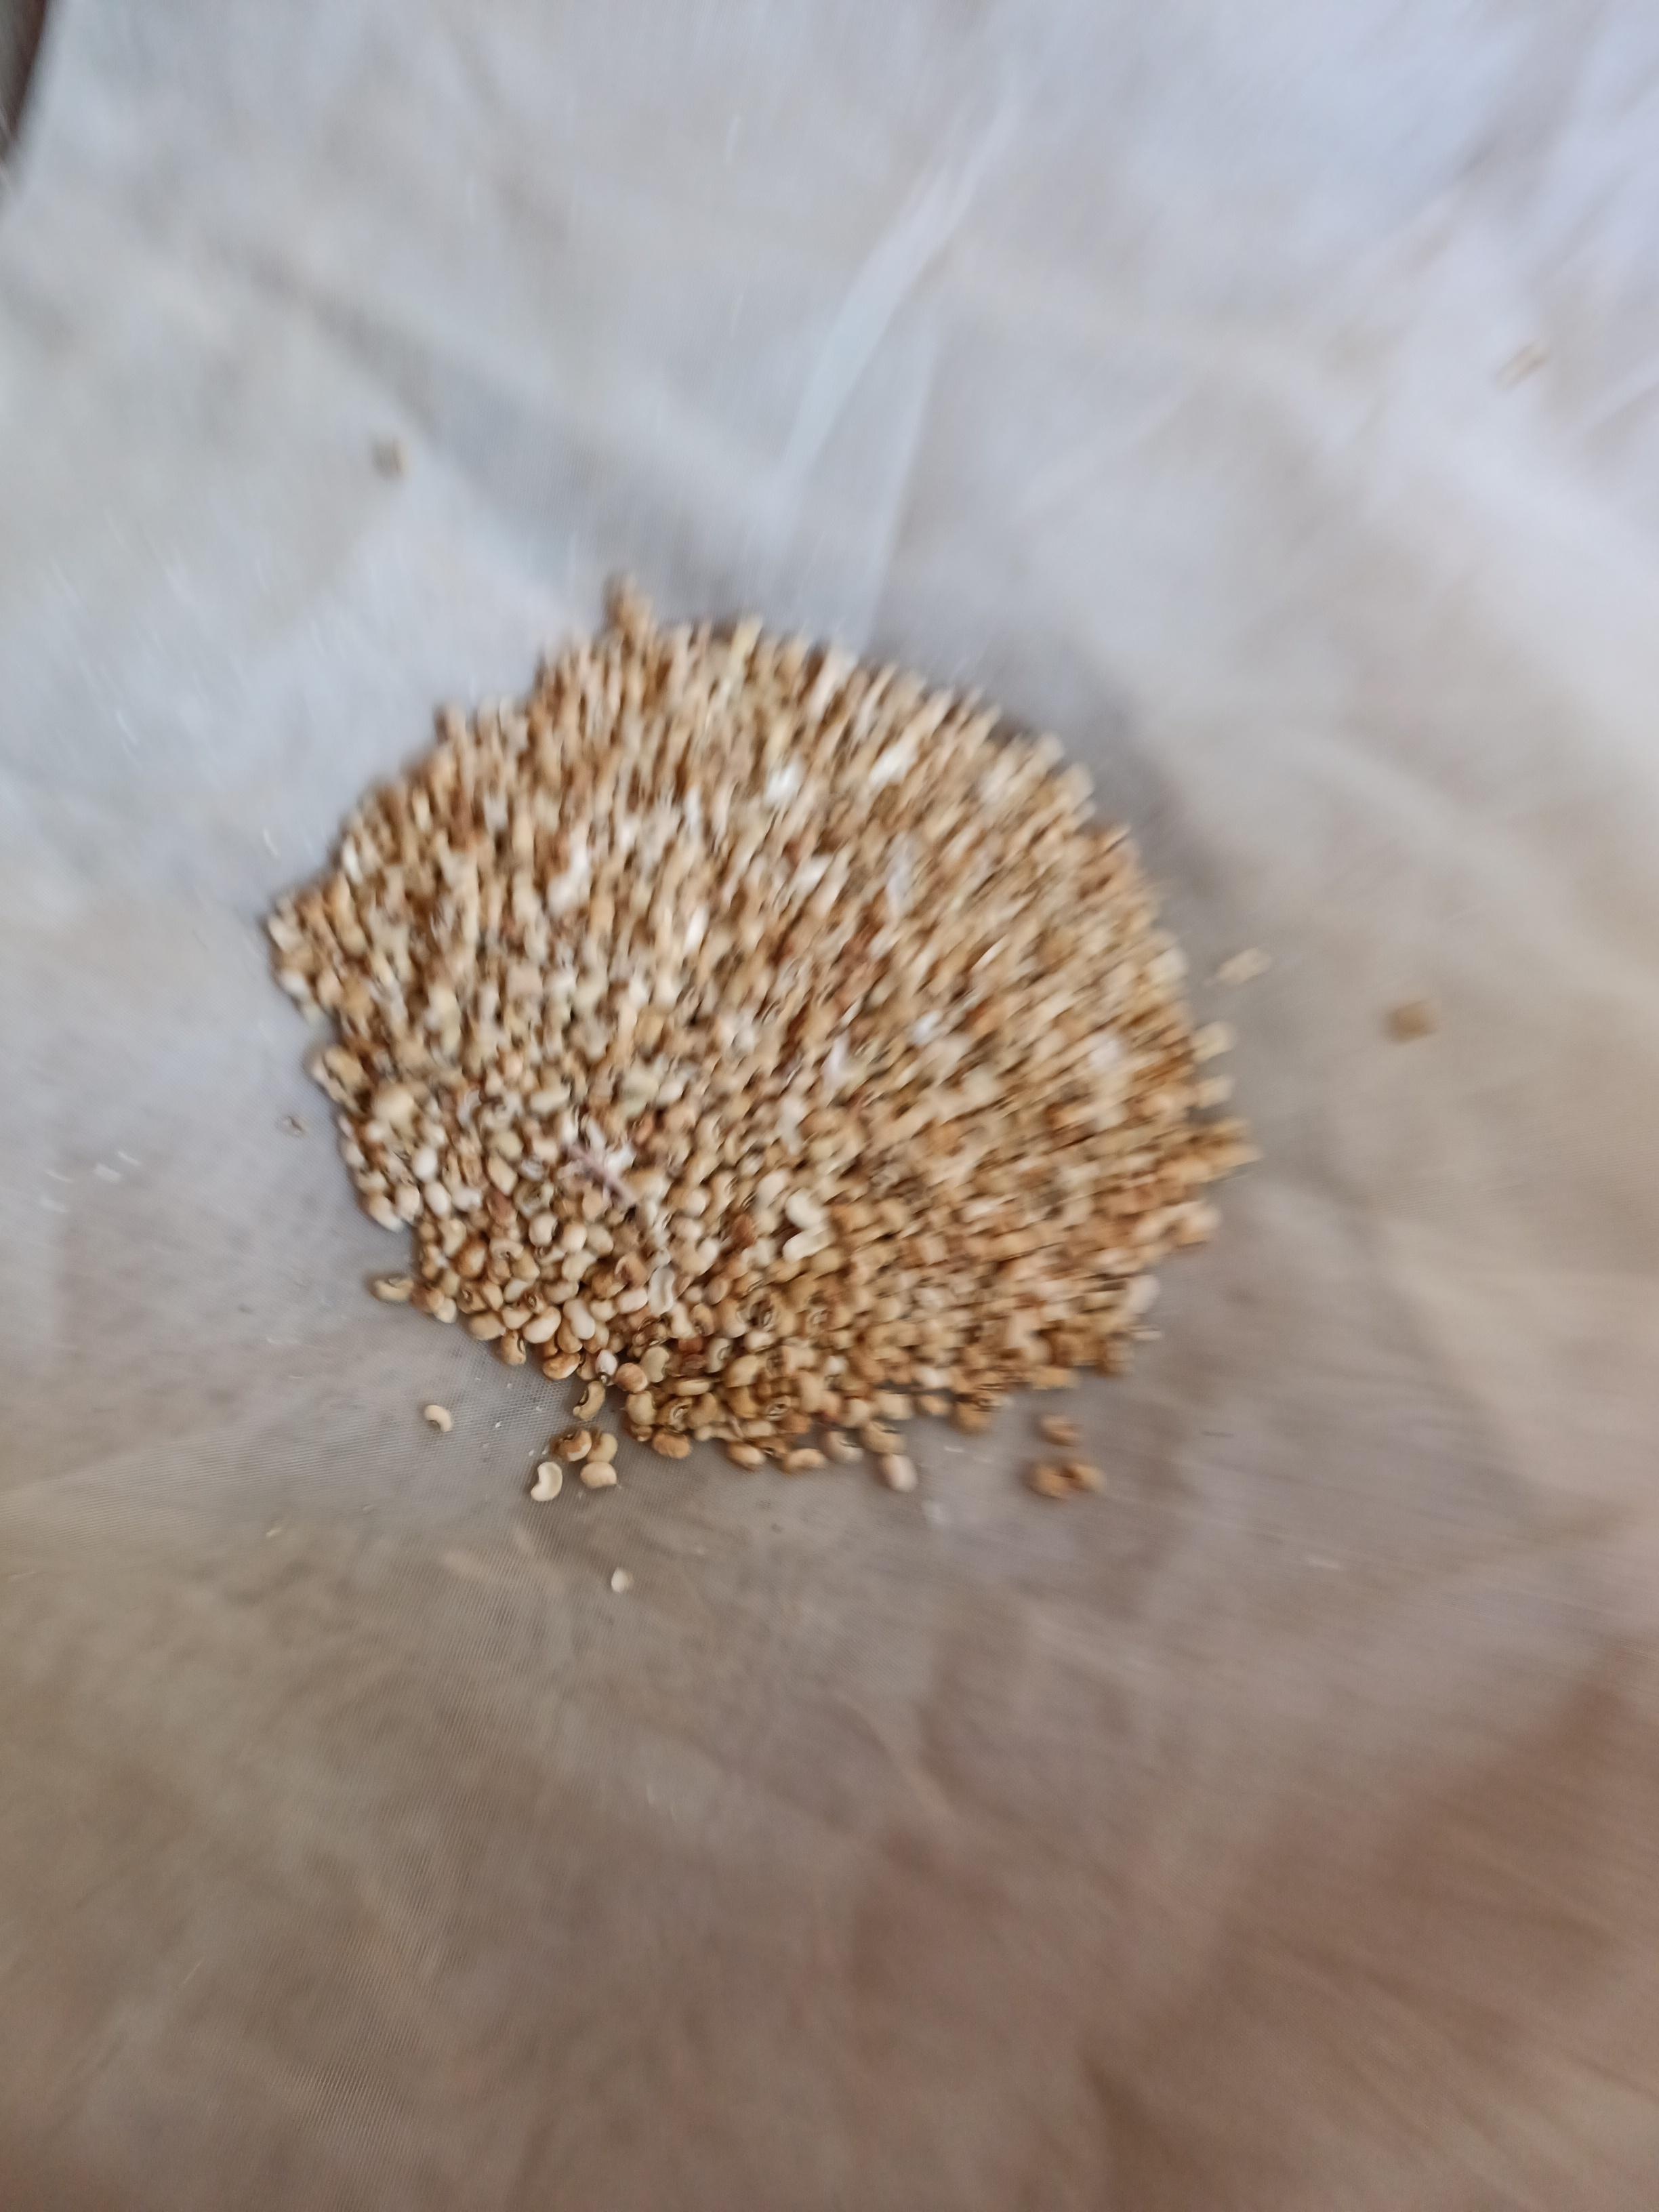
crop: cowpea
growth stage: harvest
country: Nigeria
